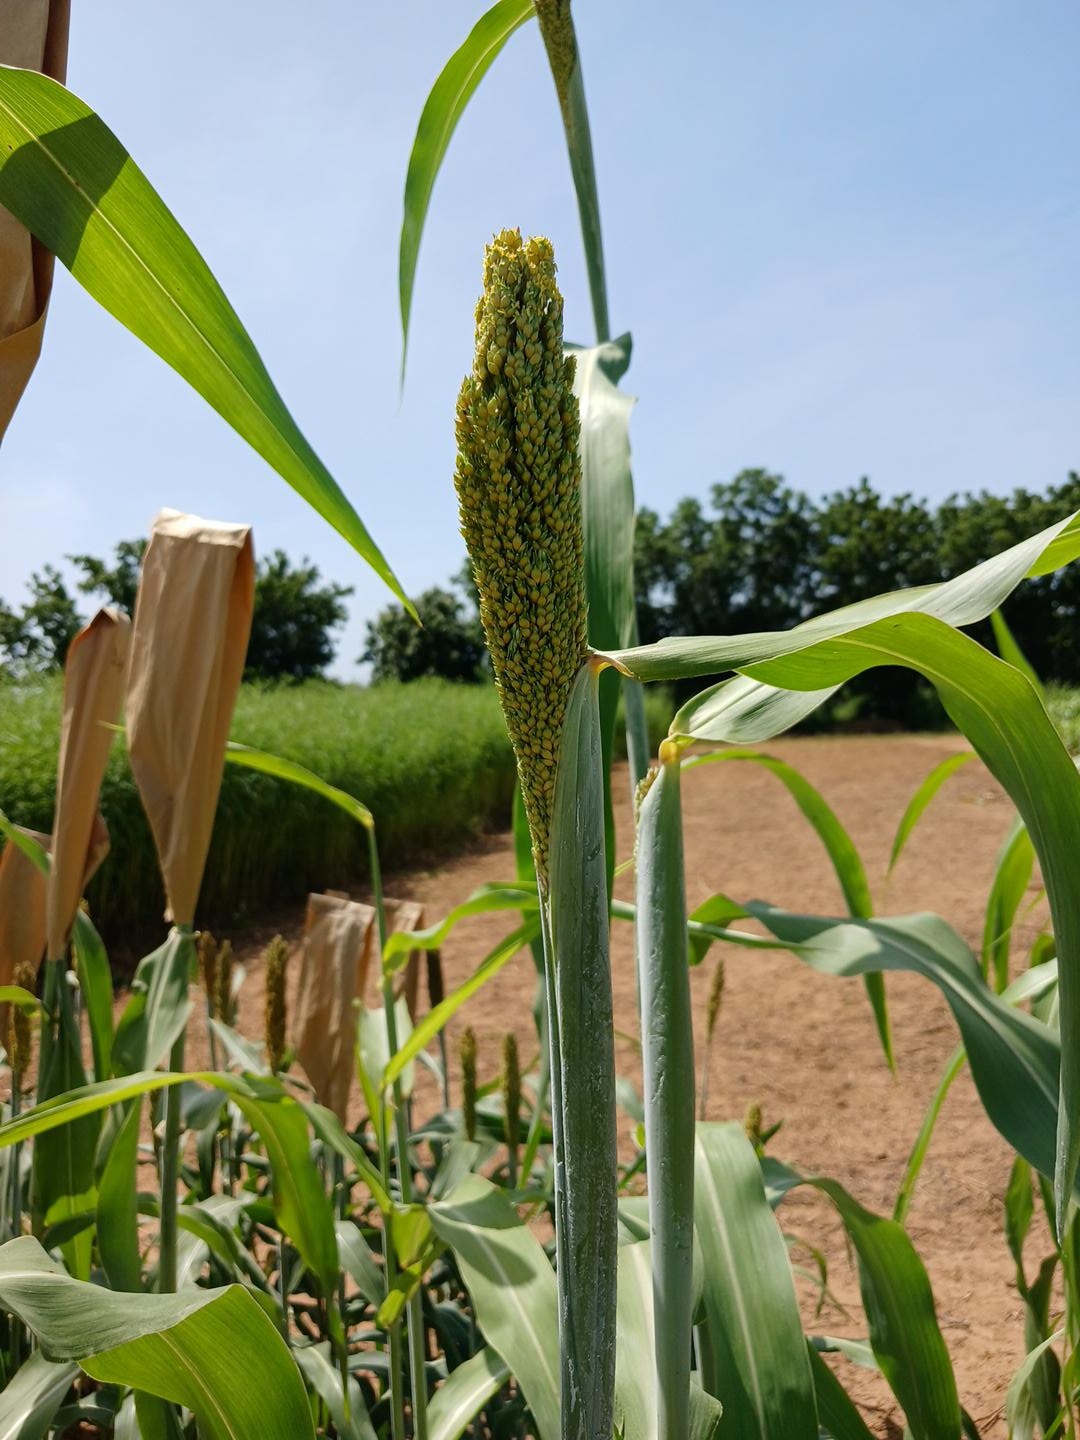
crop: sorghum
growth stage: heading tuber
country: Senegal
